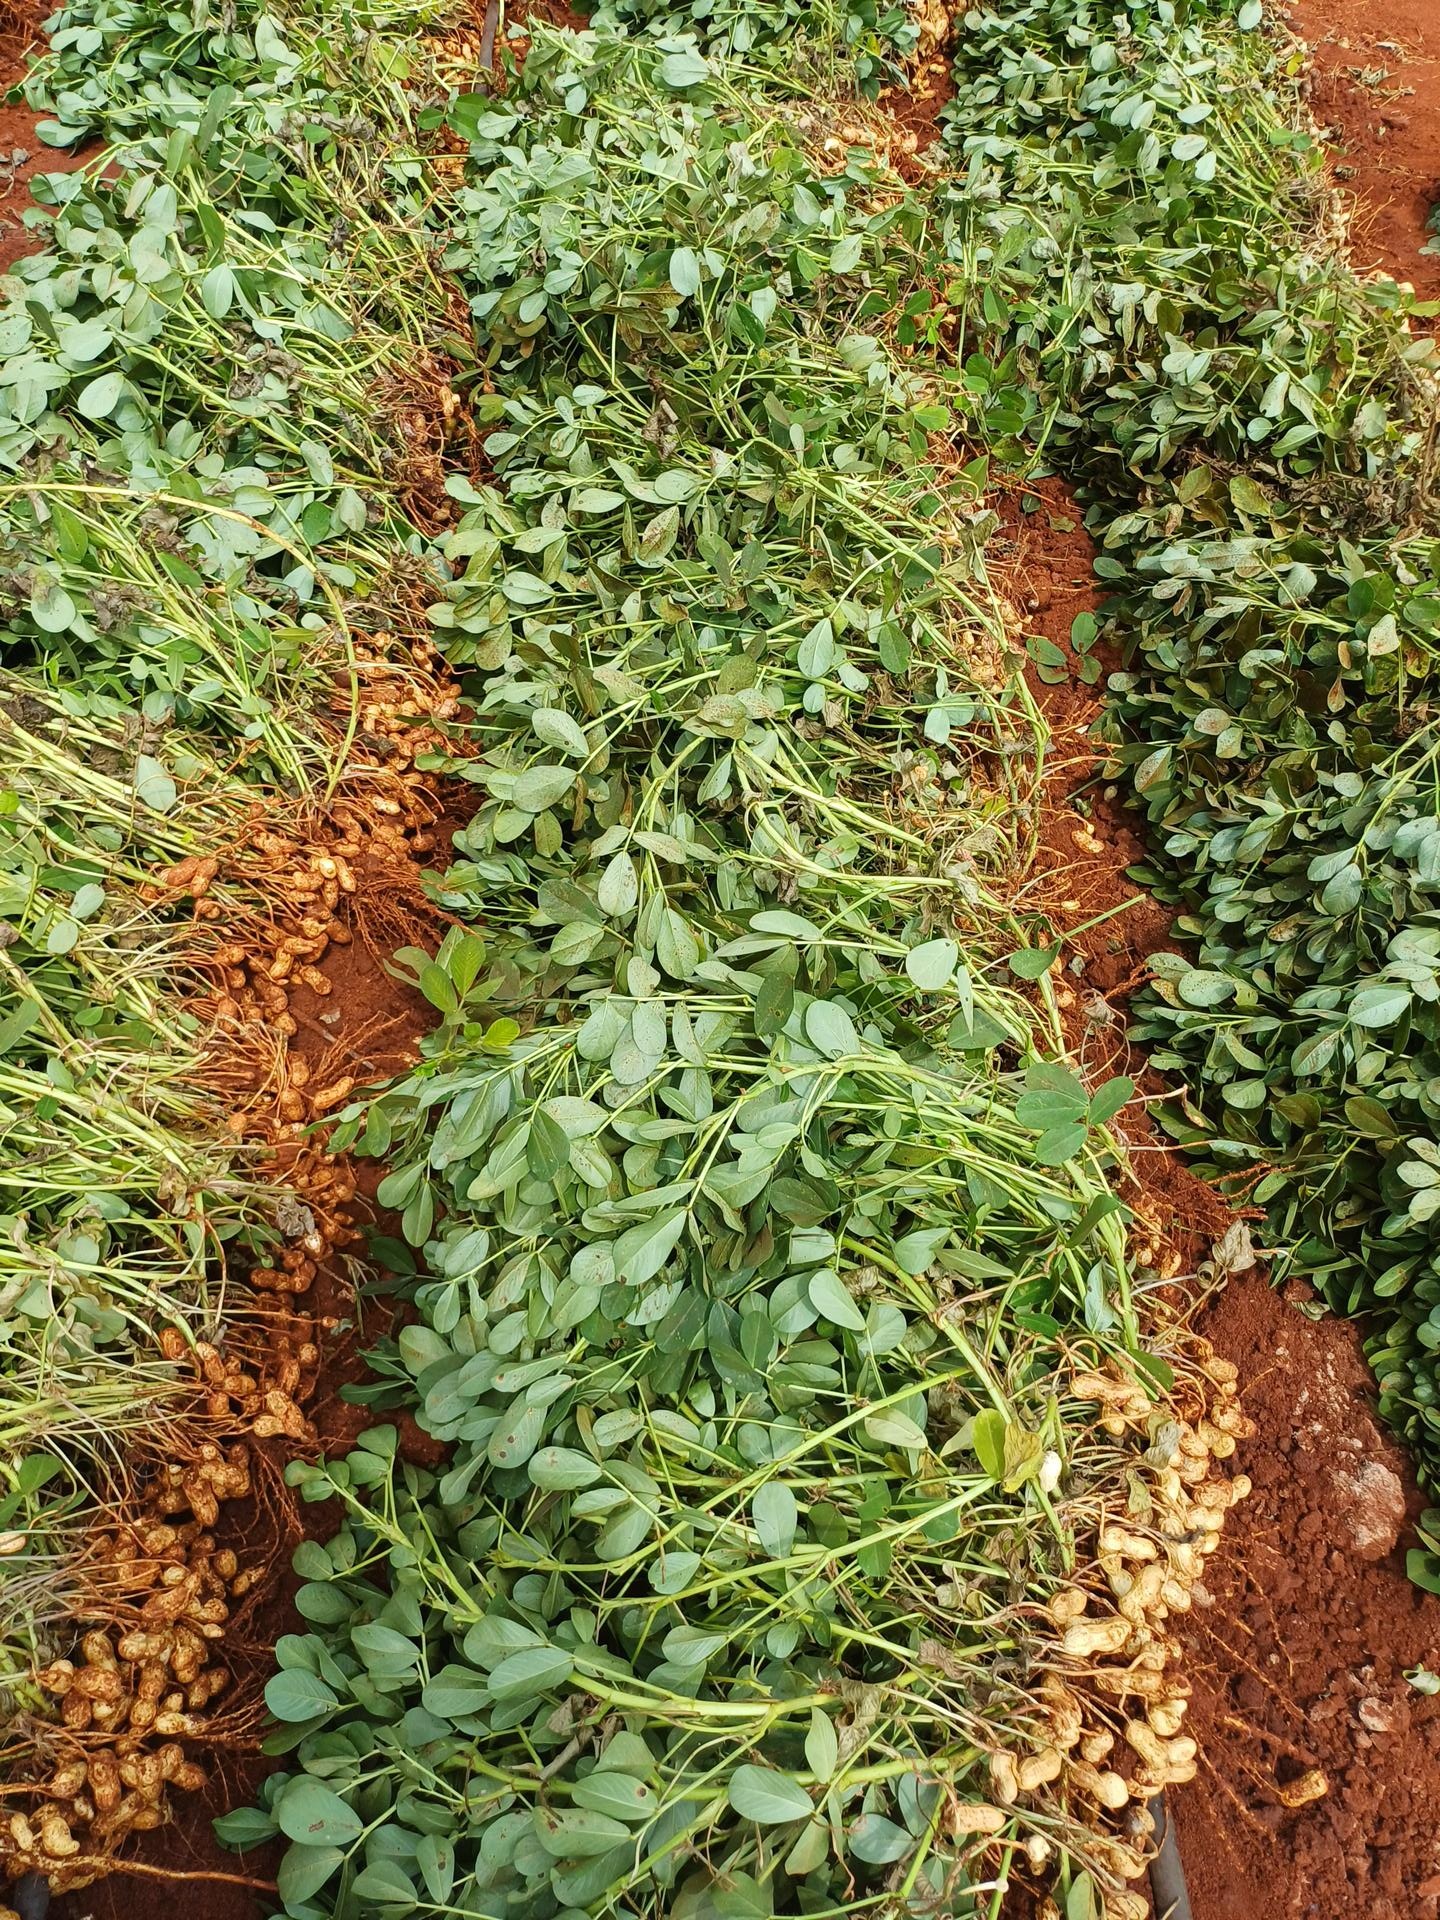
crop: groundnut
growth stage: harvest
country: Kenya
